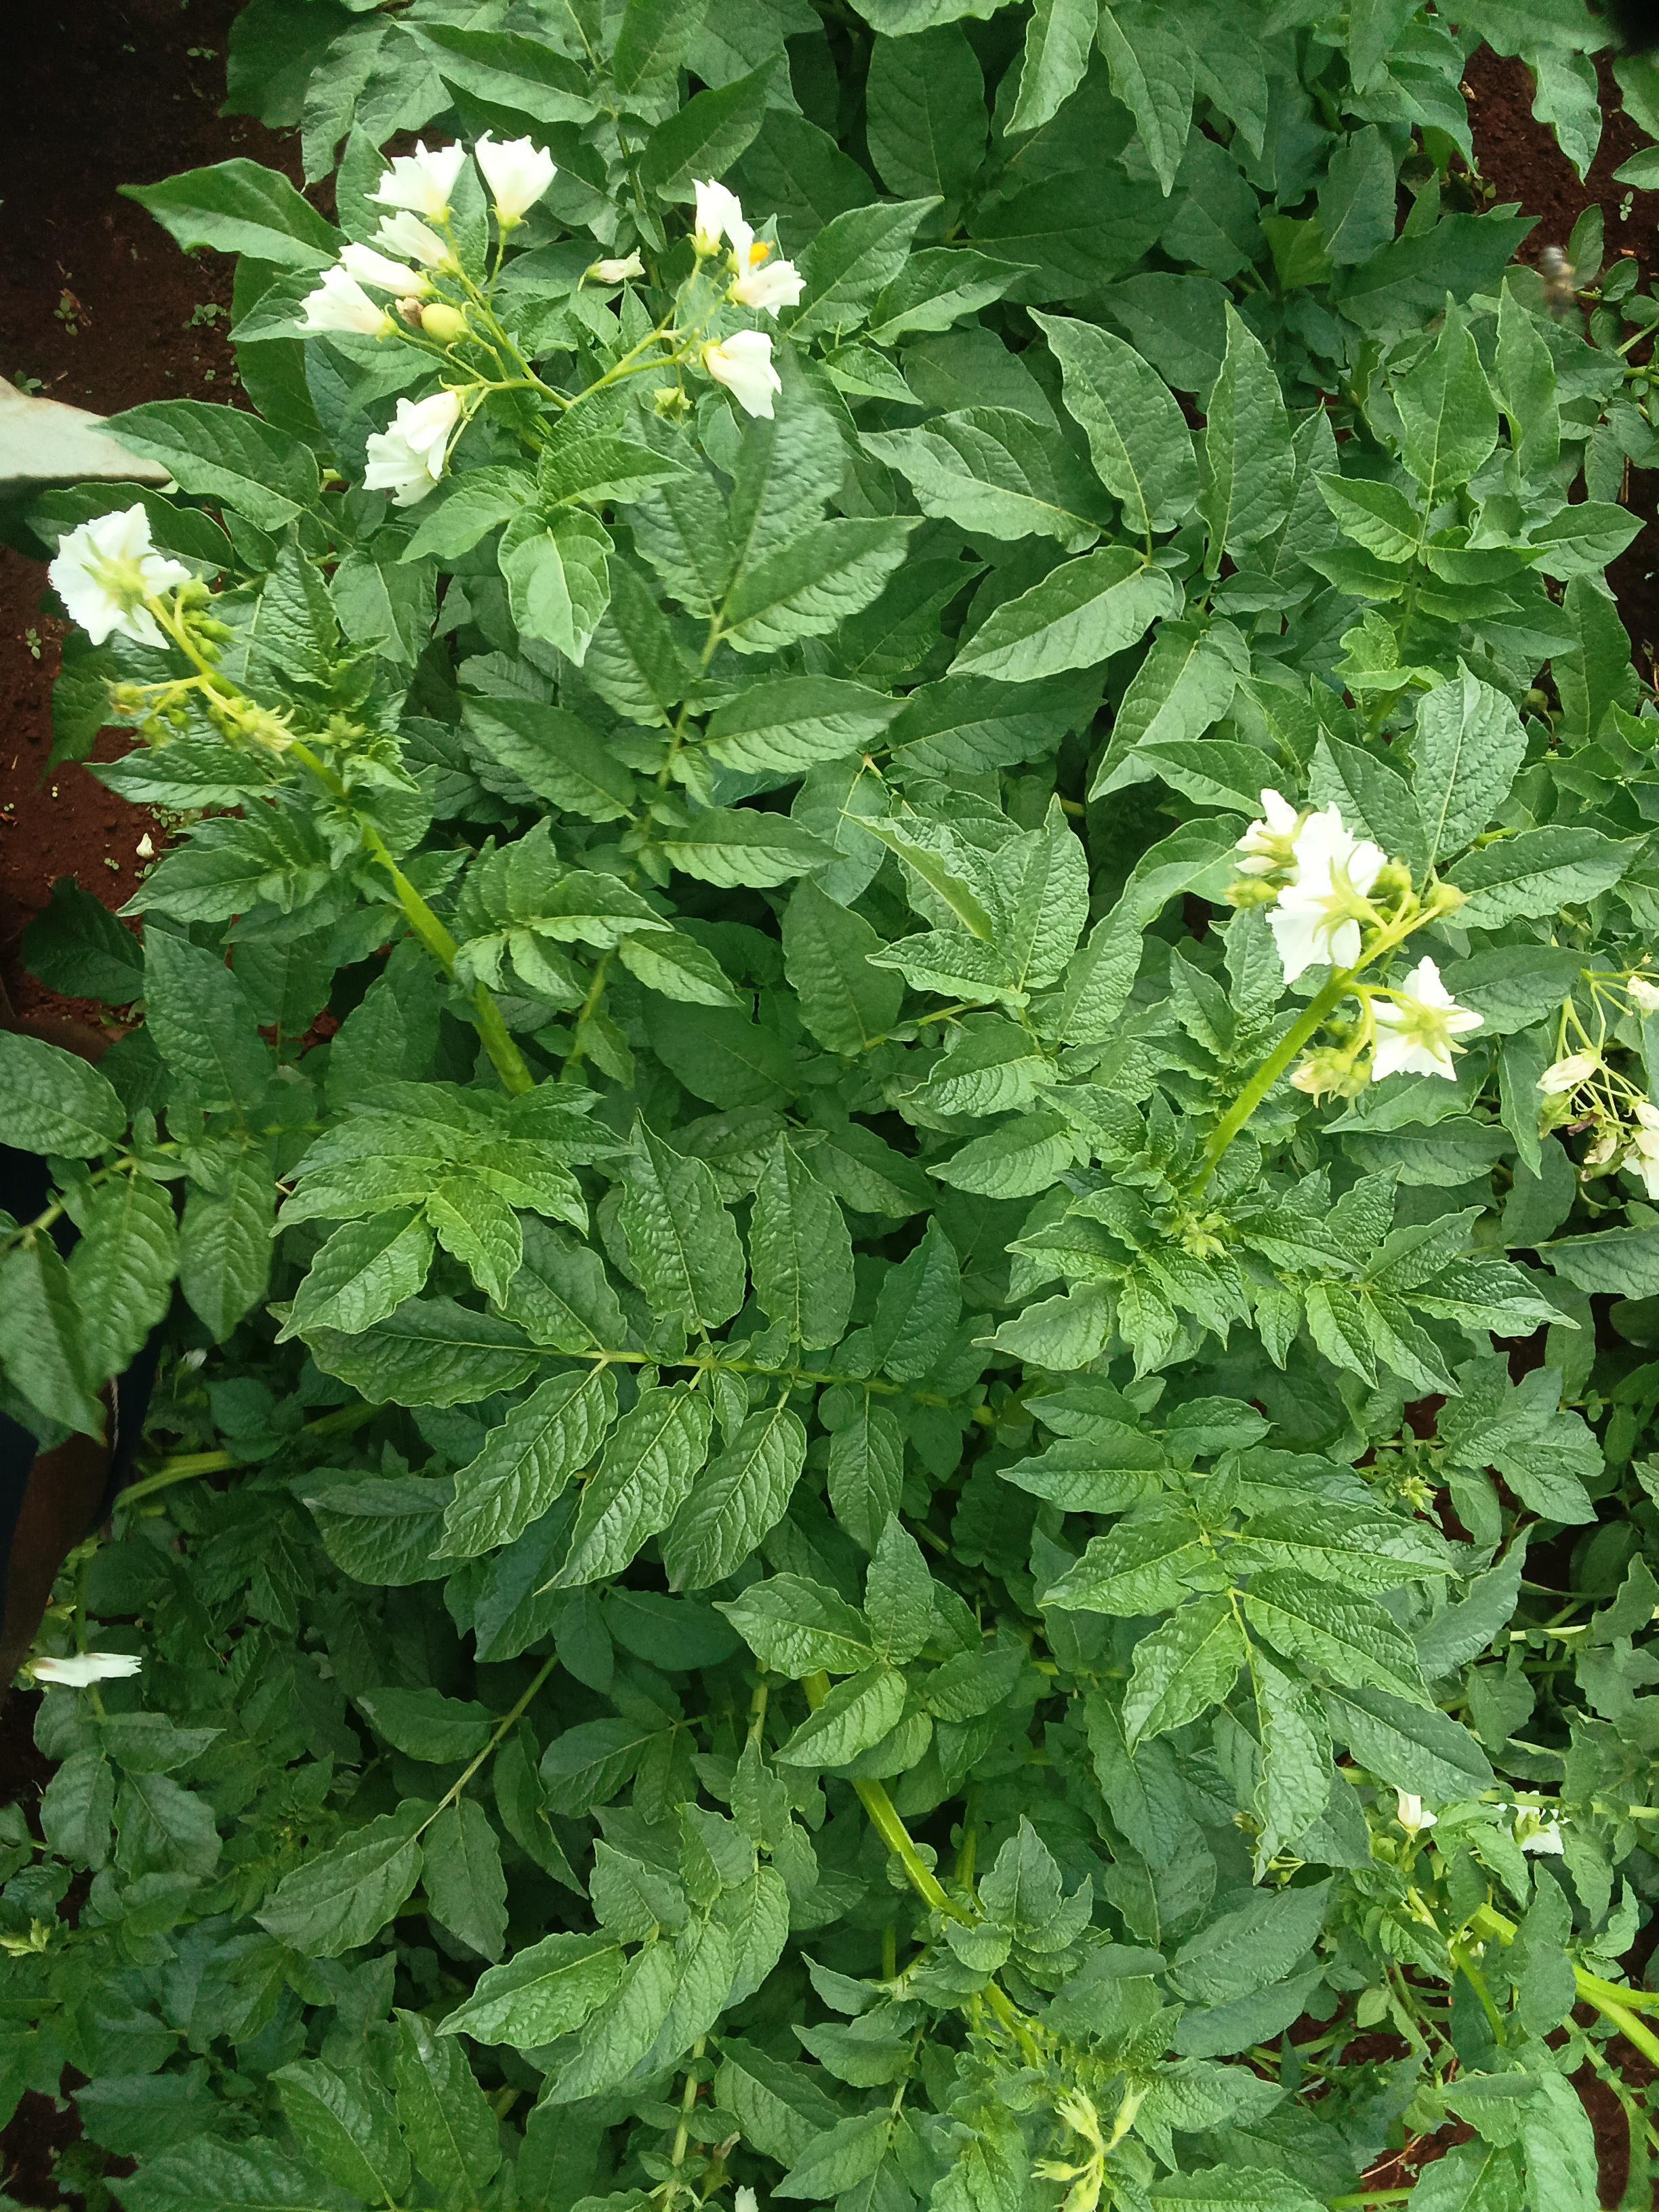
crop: potato
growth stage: flowering
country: Kenya
